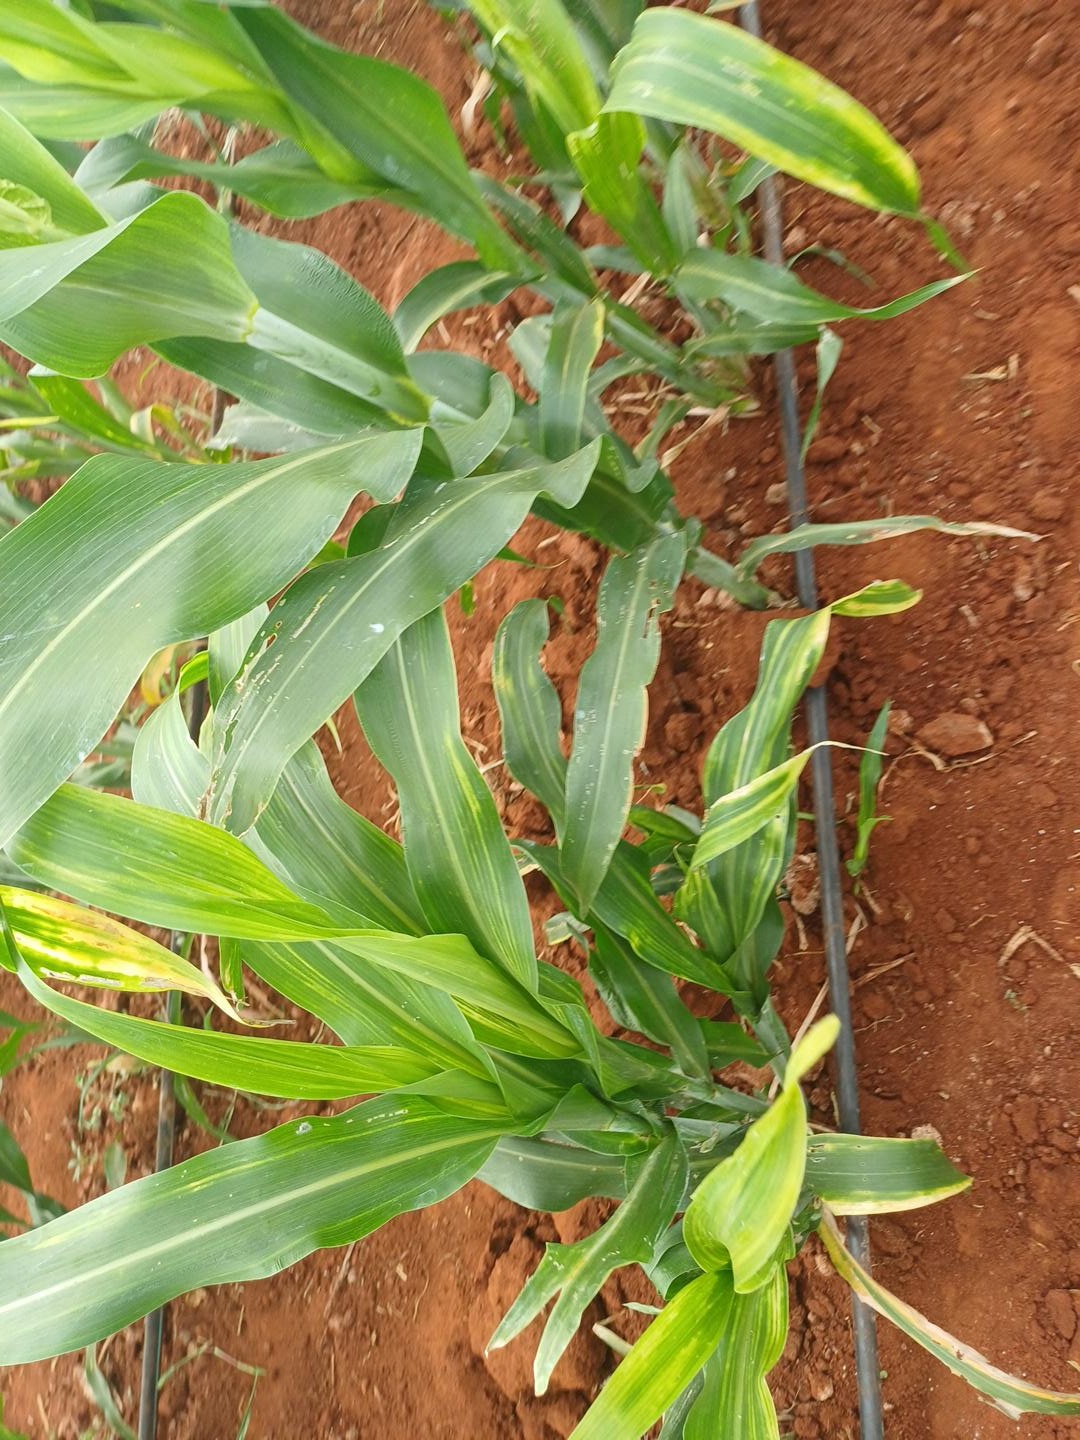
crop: sorghum
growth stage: vegetative
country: Kenya
